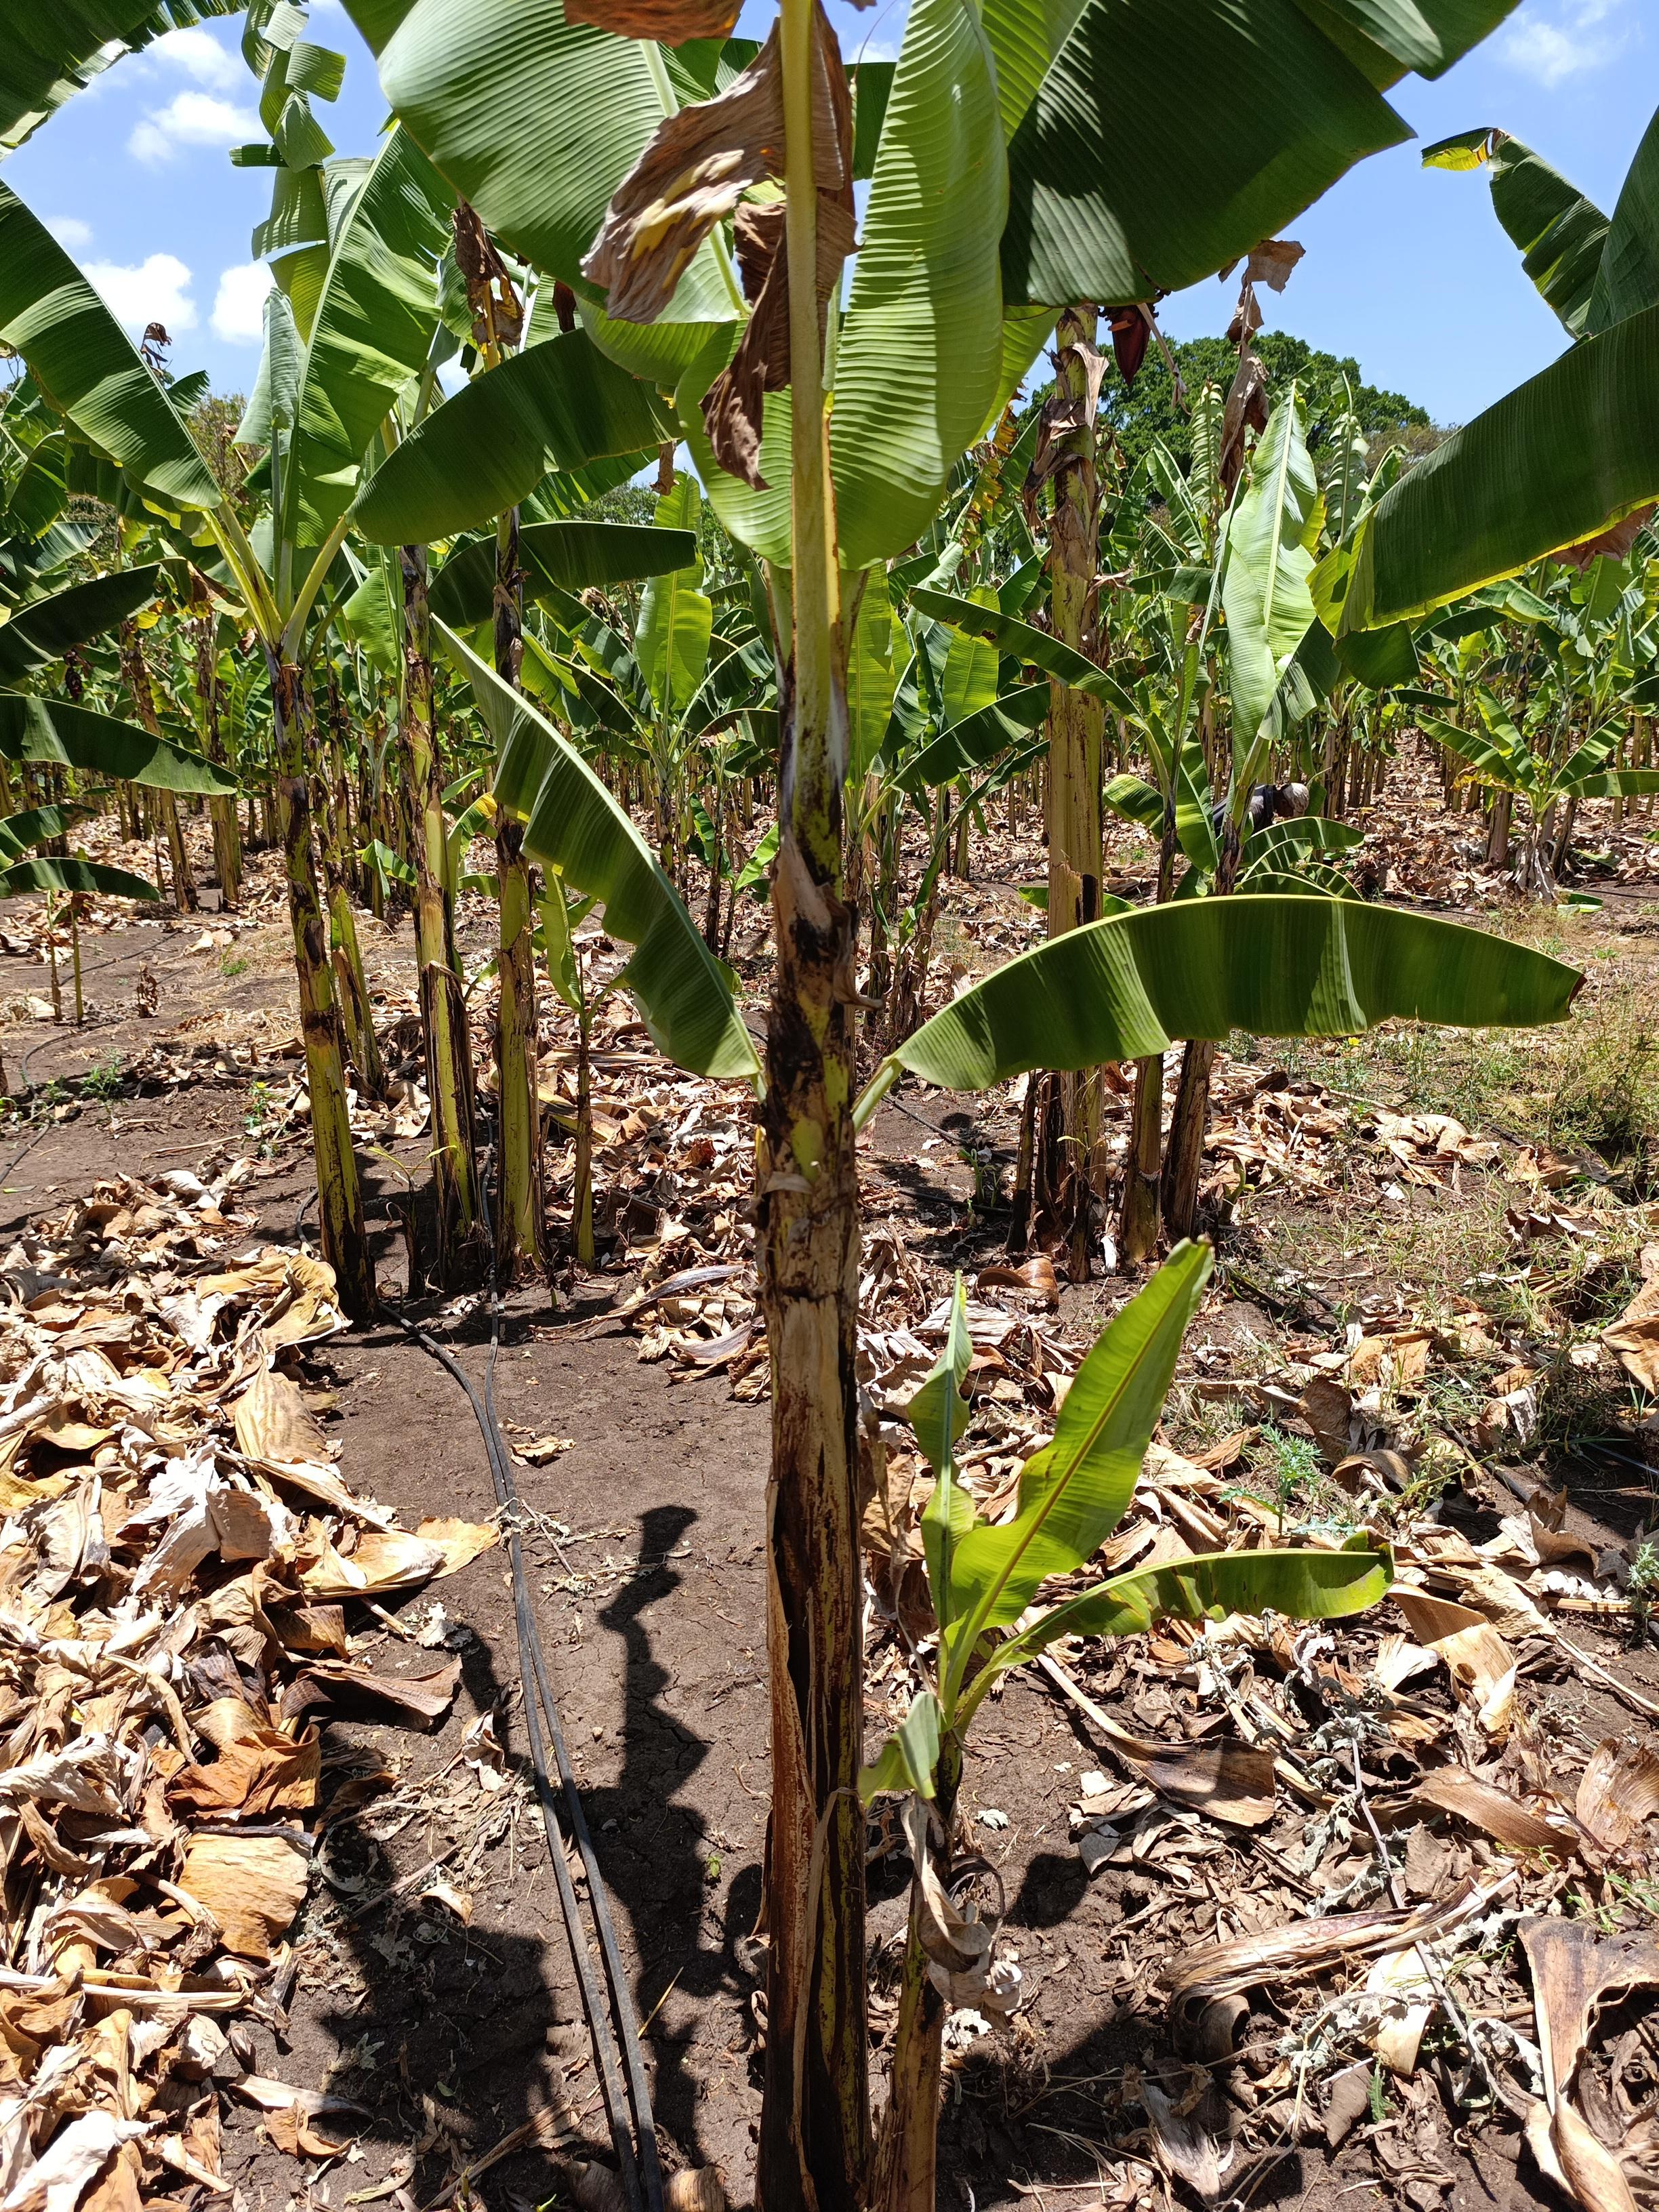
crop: banana
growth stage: vegetative
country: Tanzania
